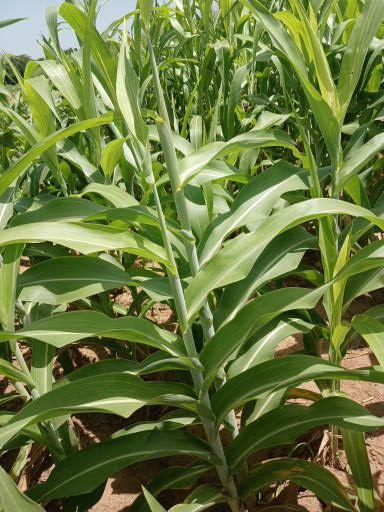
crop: sorghum
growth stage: vegetative
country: Senegal
